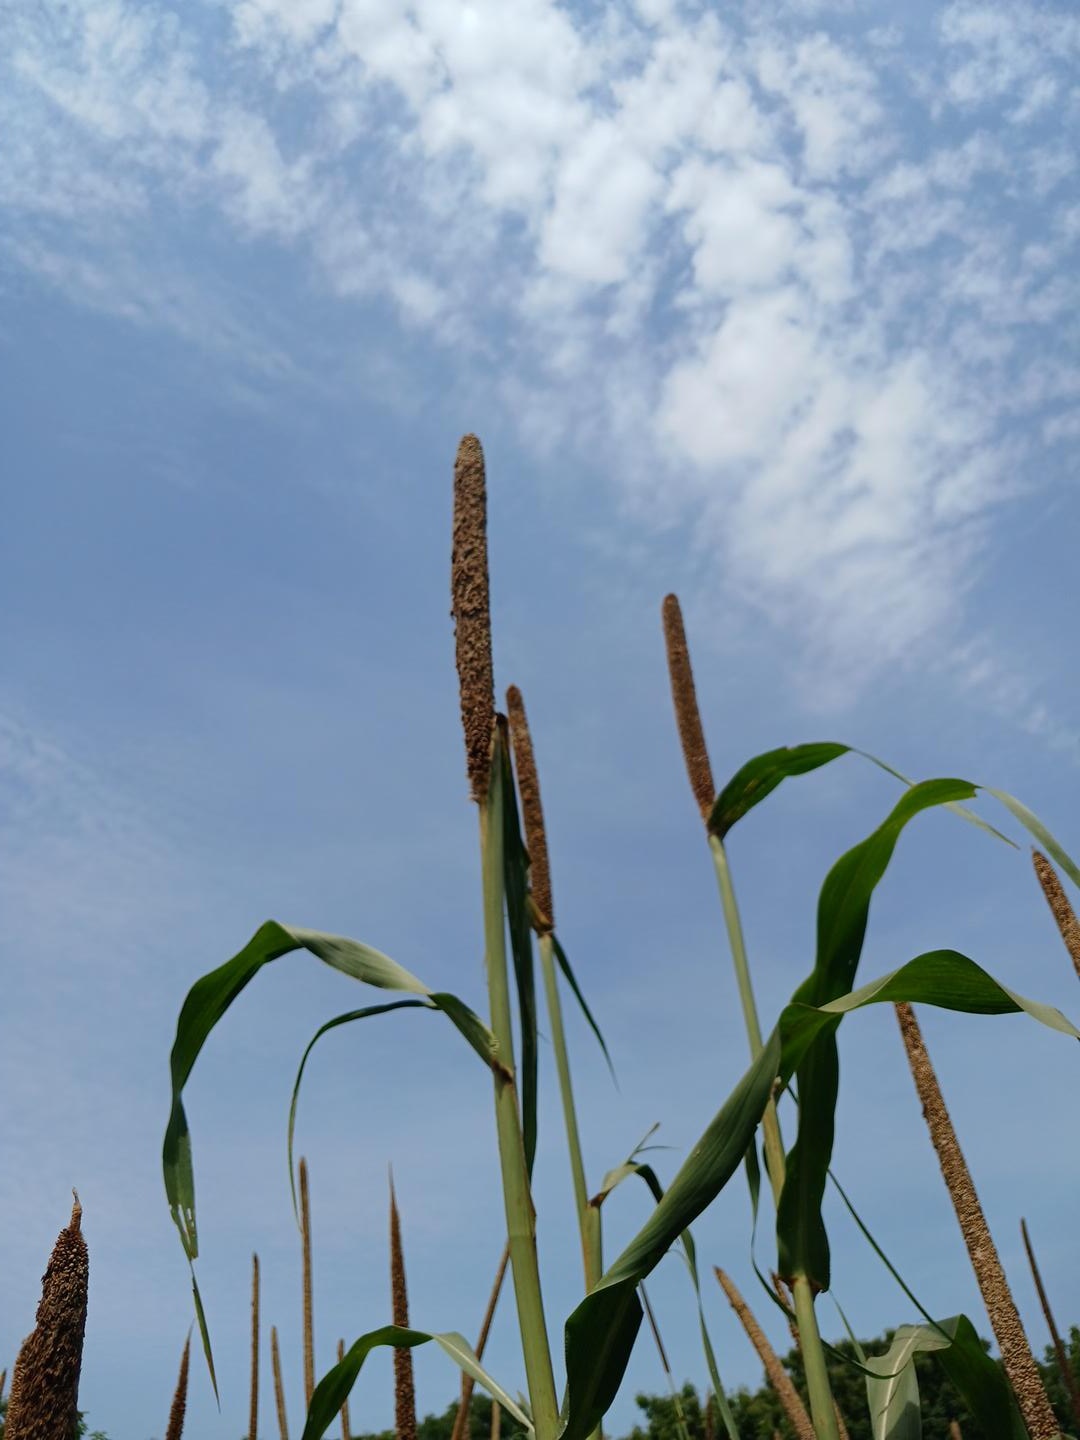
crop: pearl millet
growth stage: maturity
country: Senegal
